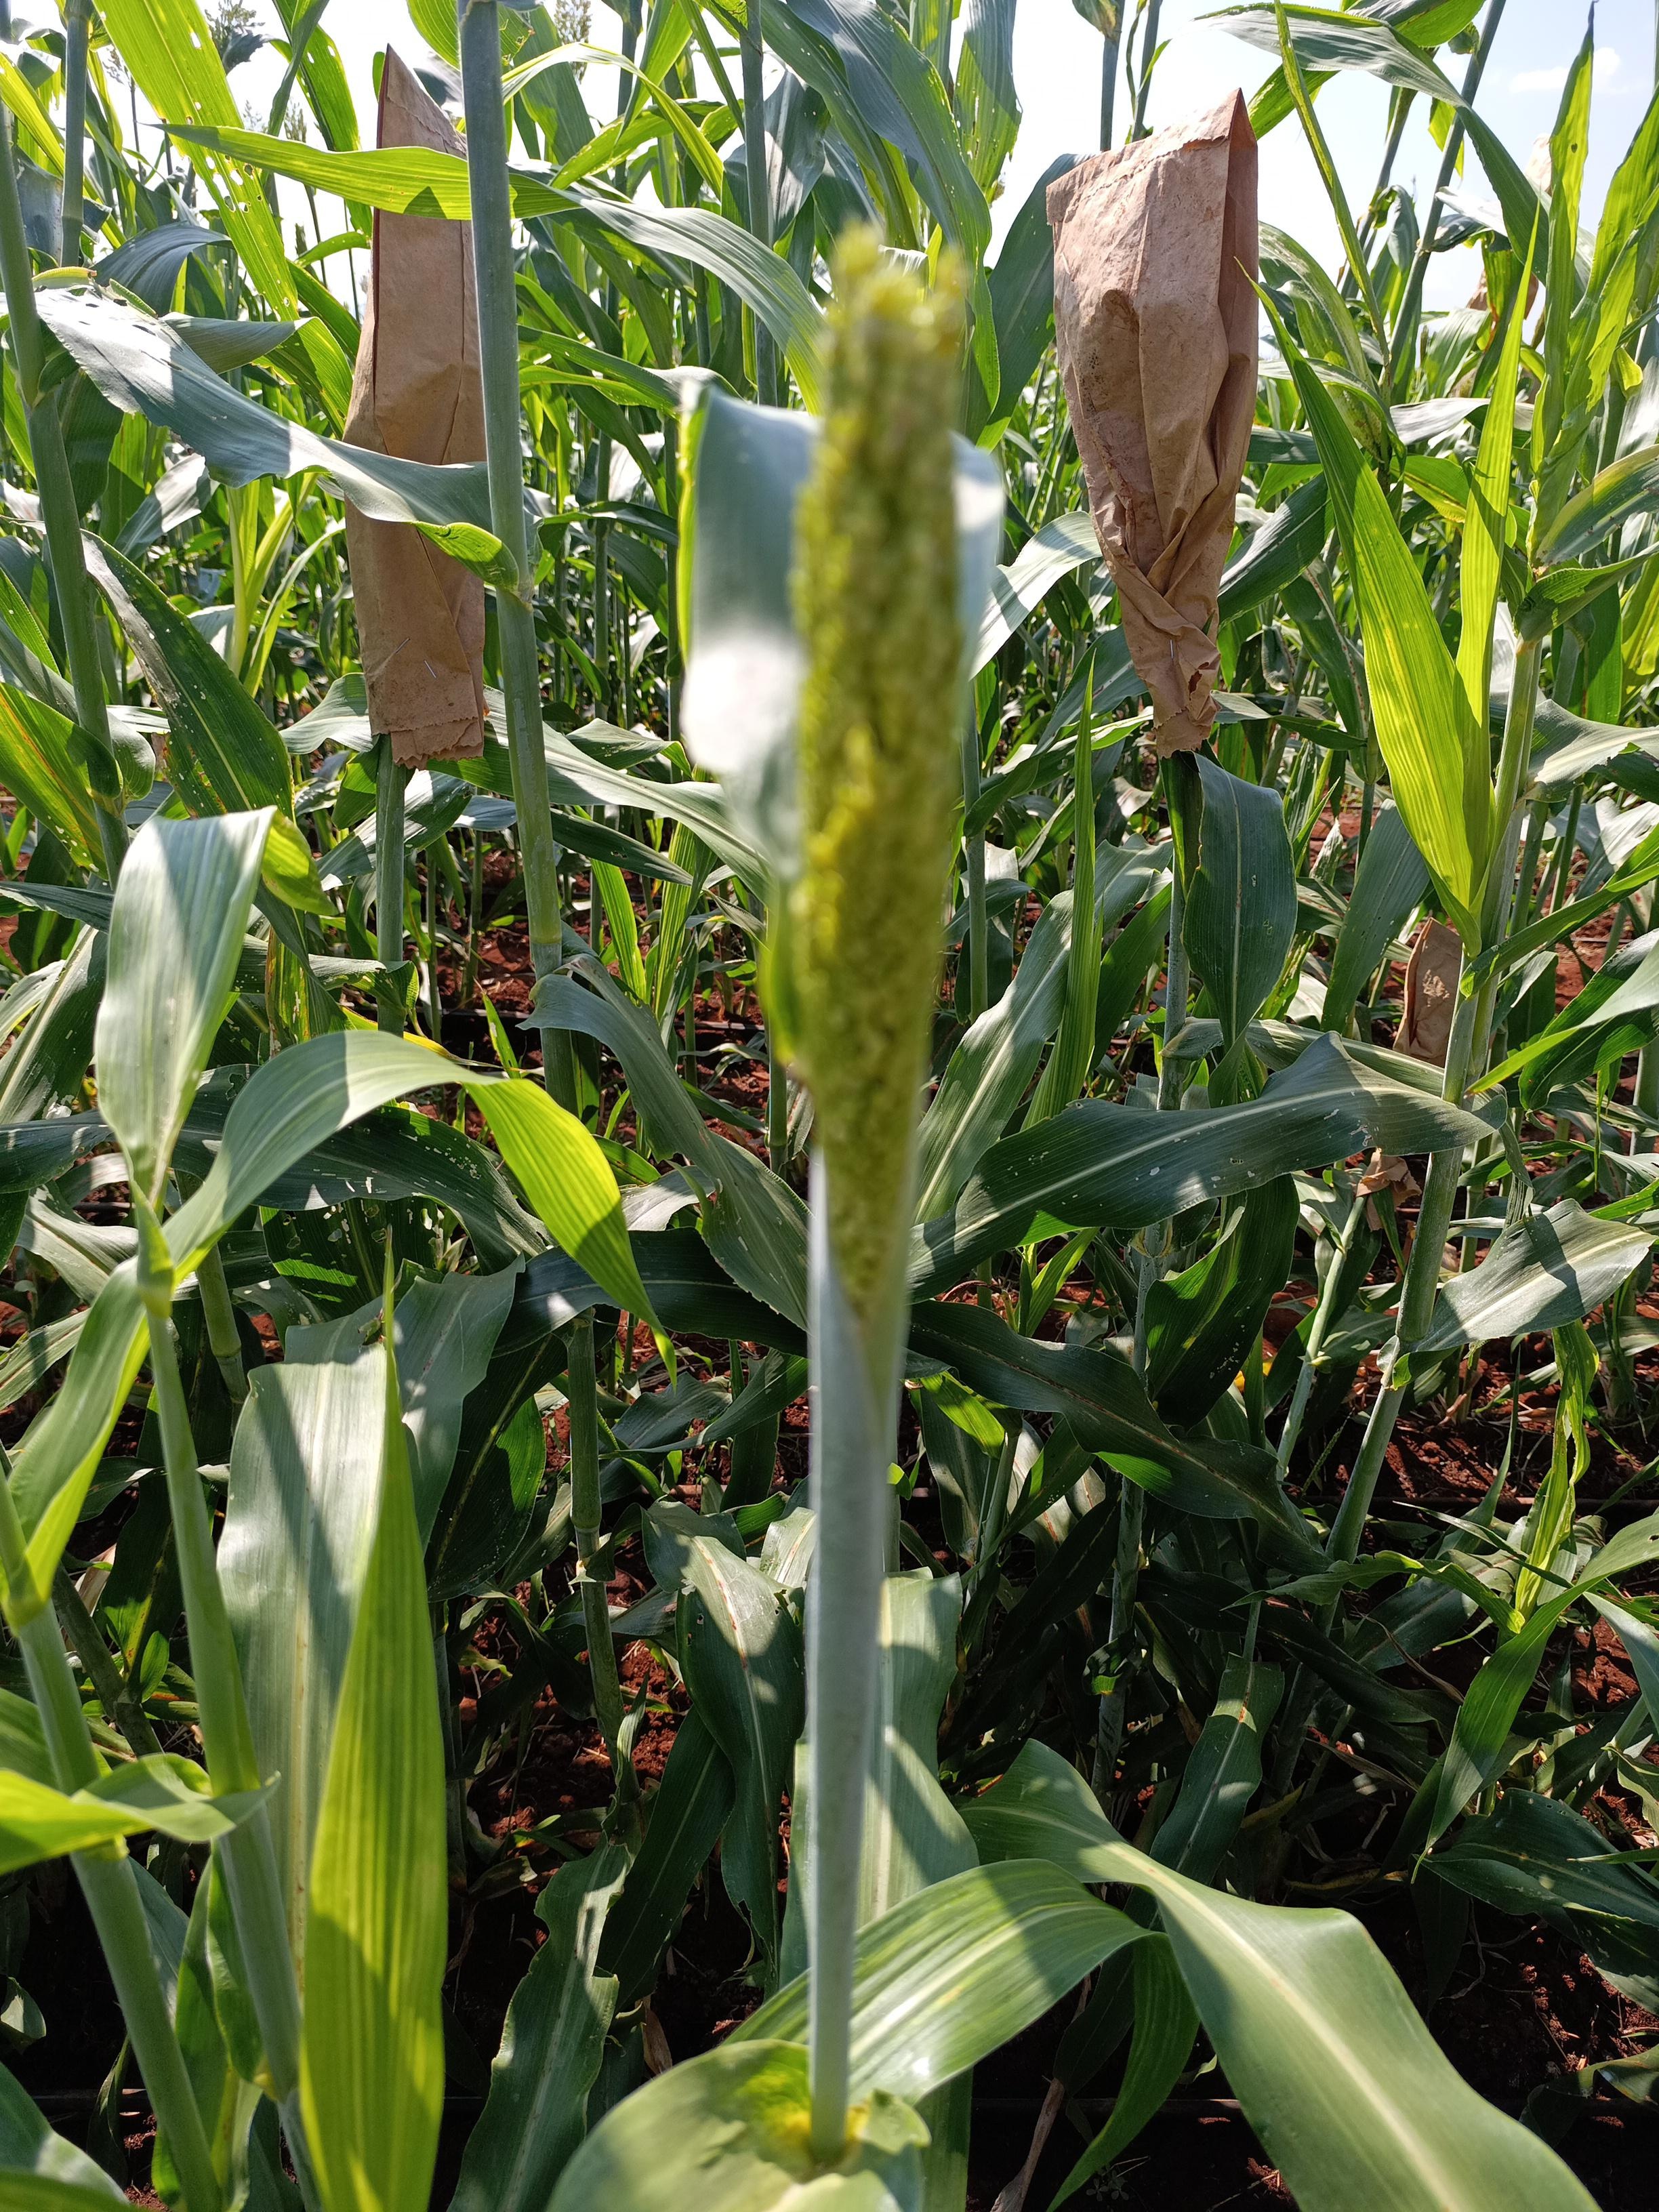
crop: sorghum
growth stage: heading tuber
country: Kenya
